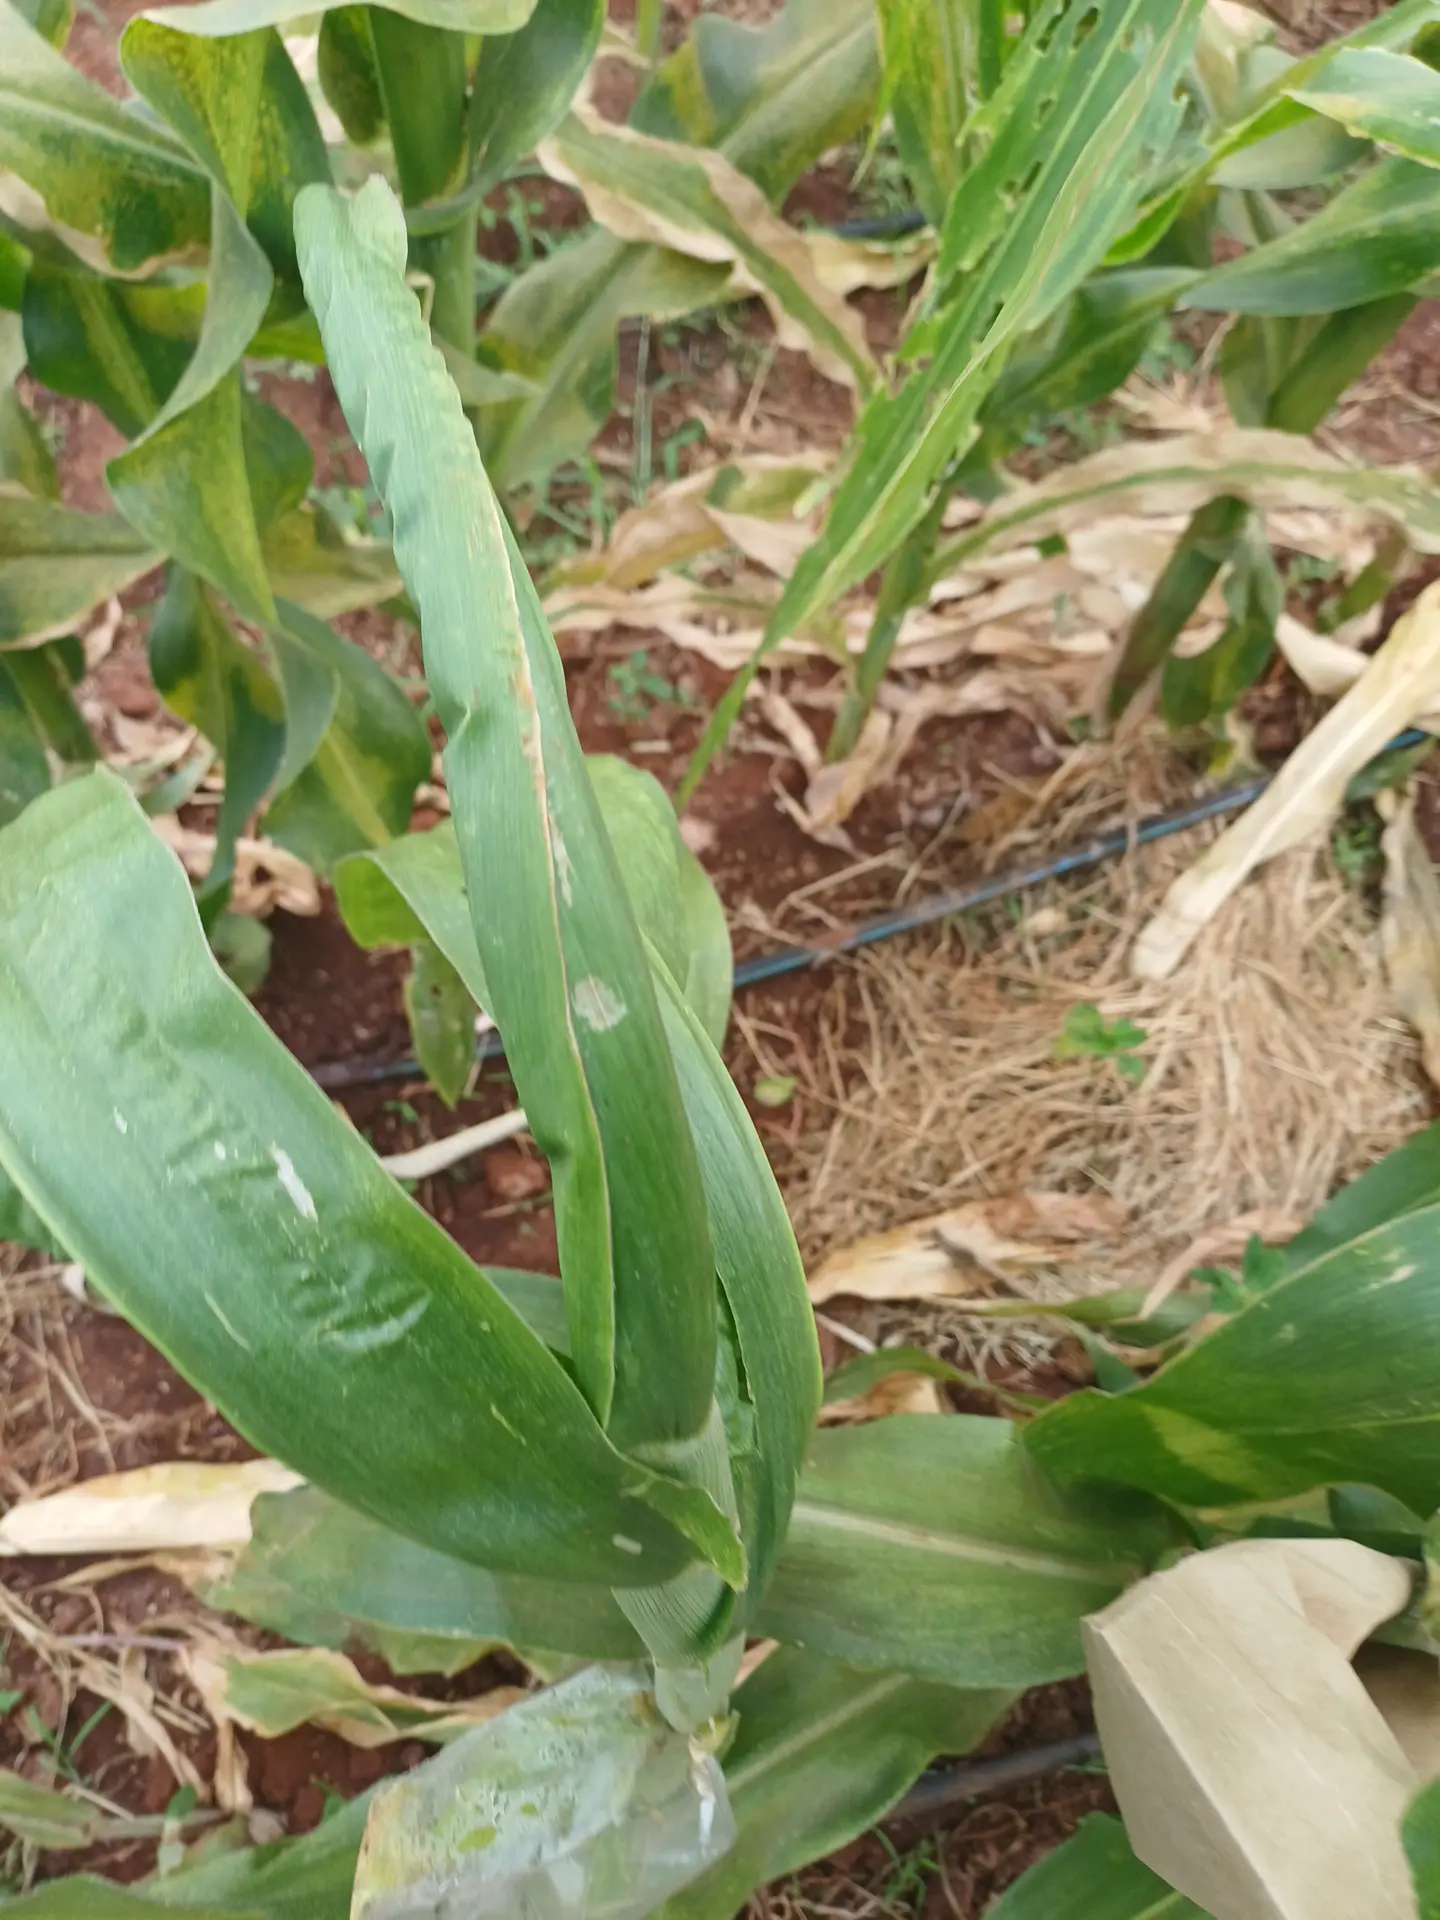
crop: maize
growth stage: flowering
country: Kenya
